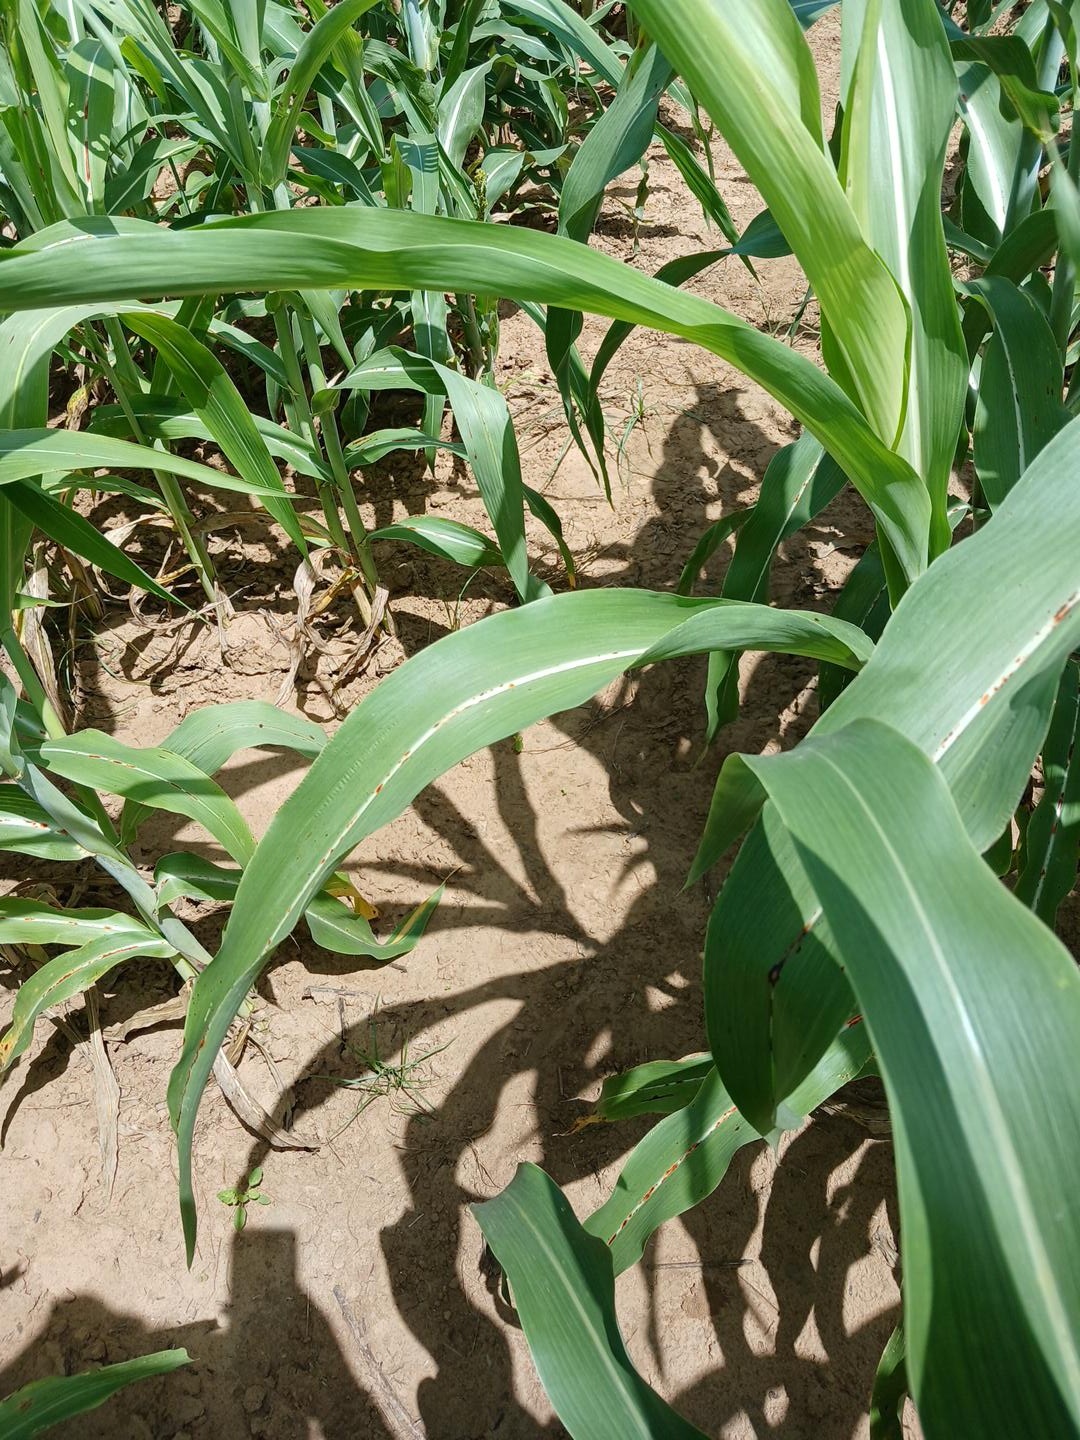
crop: sorghum
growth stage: vegetative
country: Senegal
